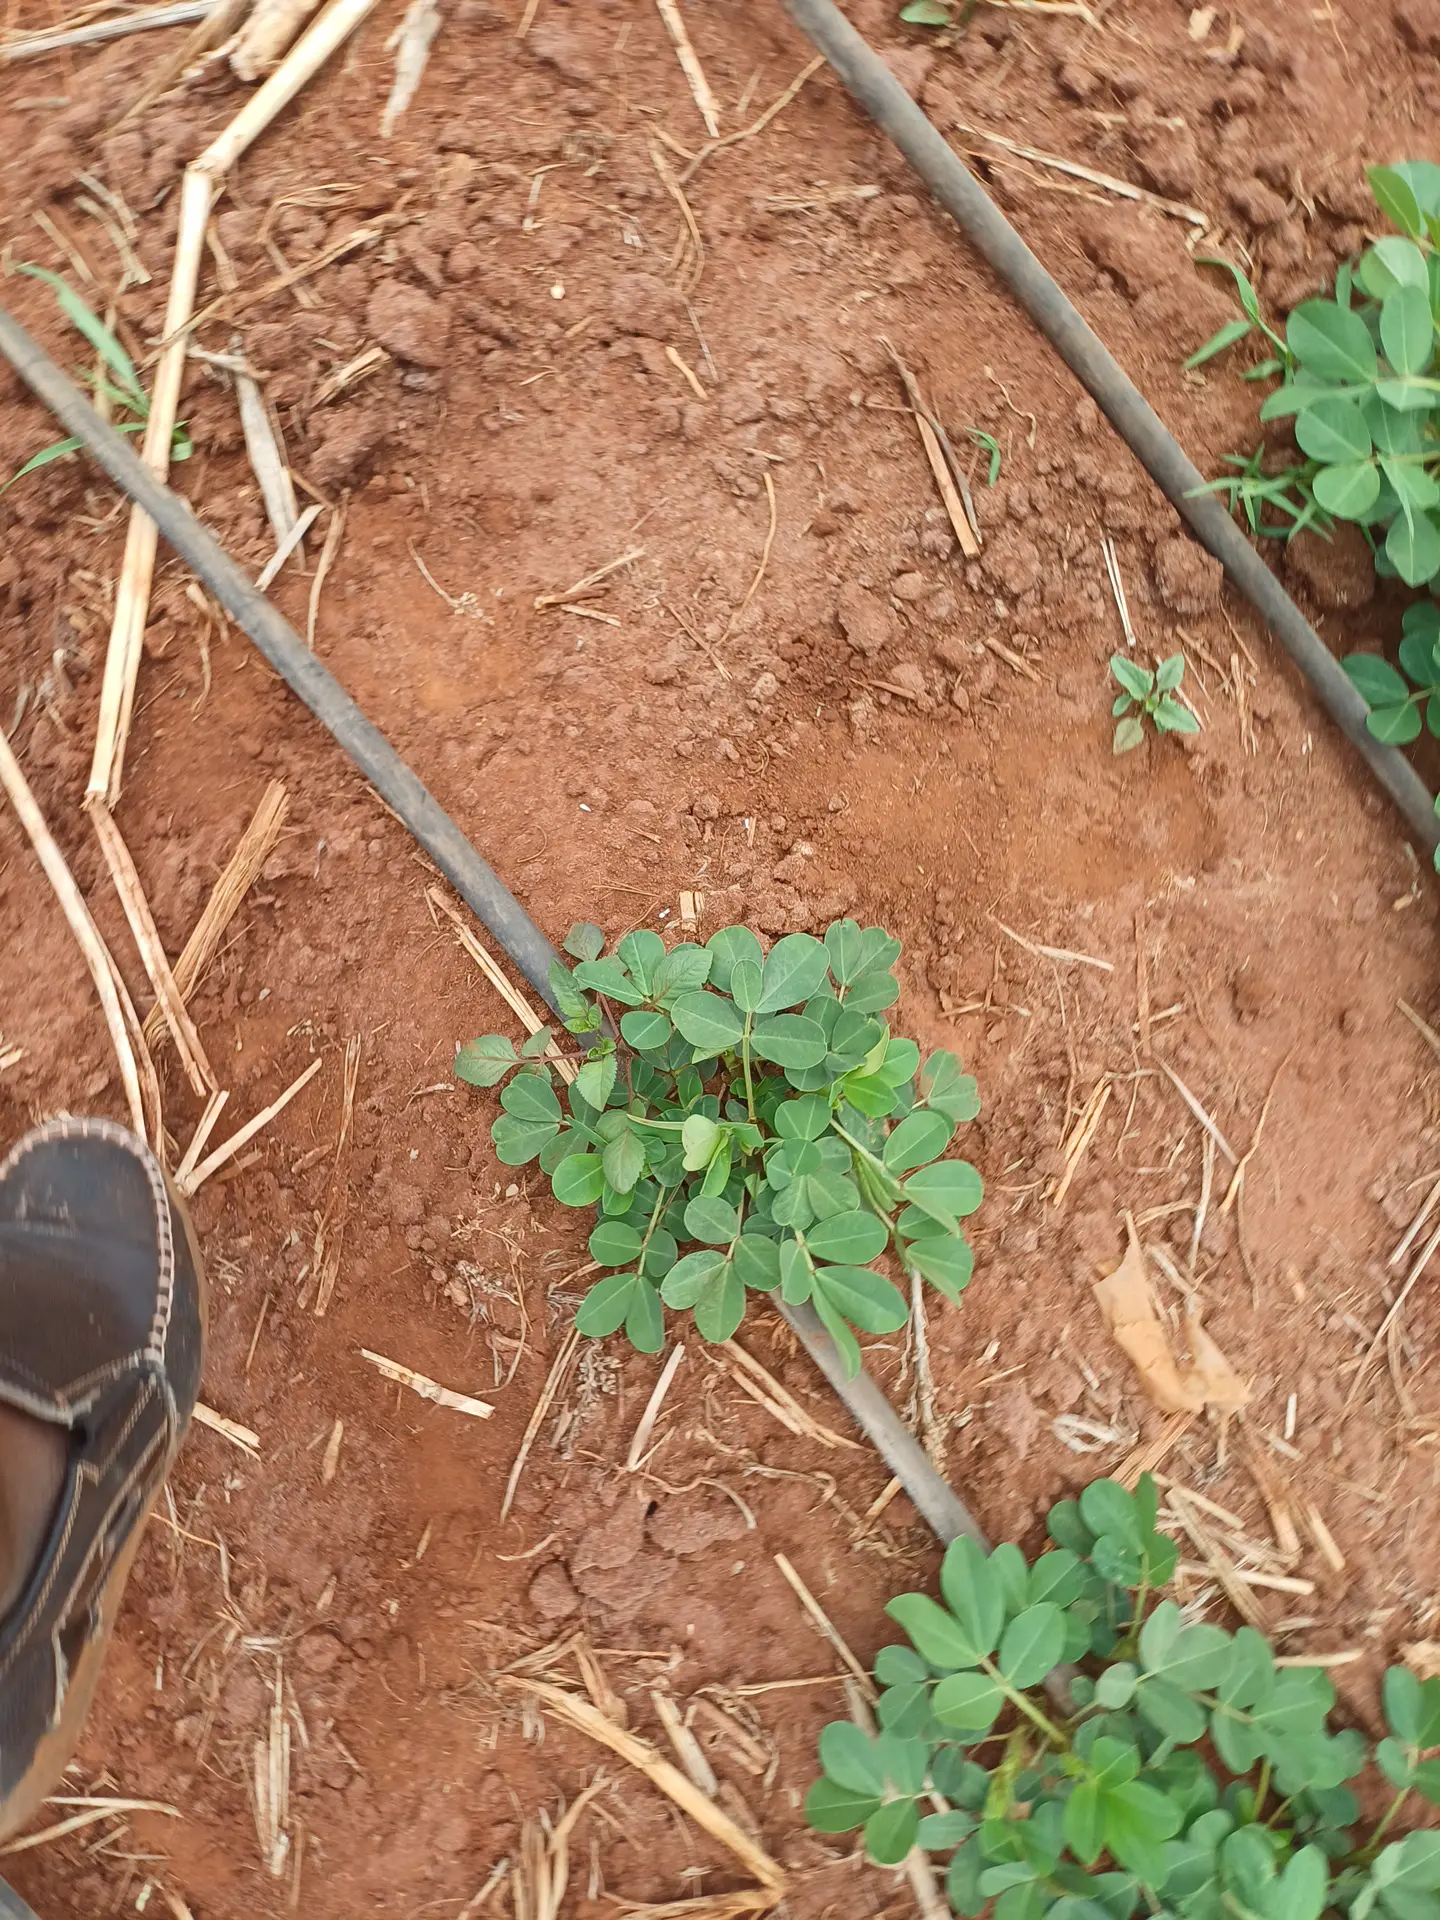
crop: groundnut
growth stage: vegetative
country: Kenya
